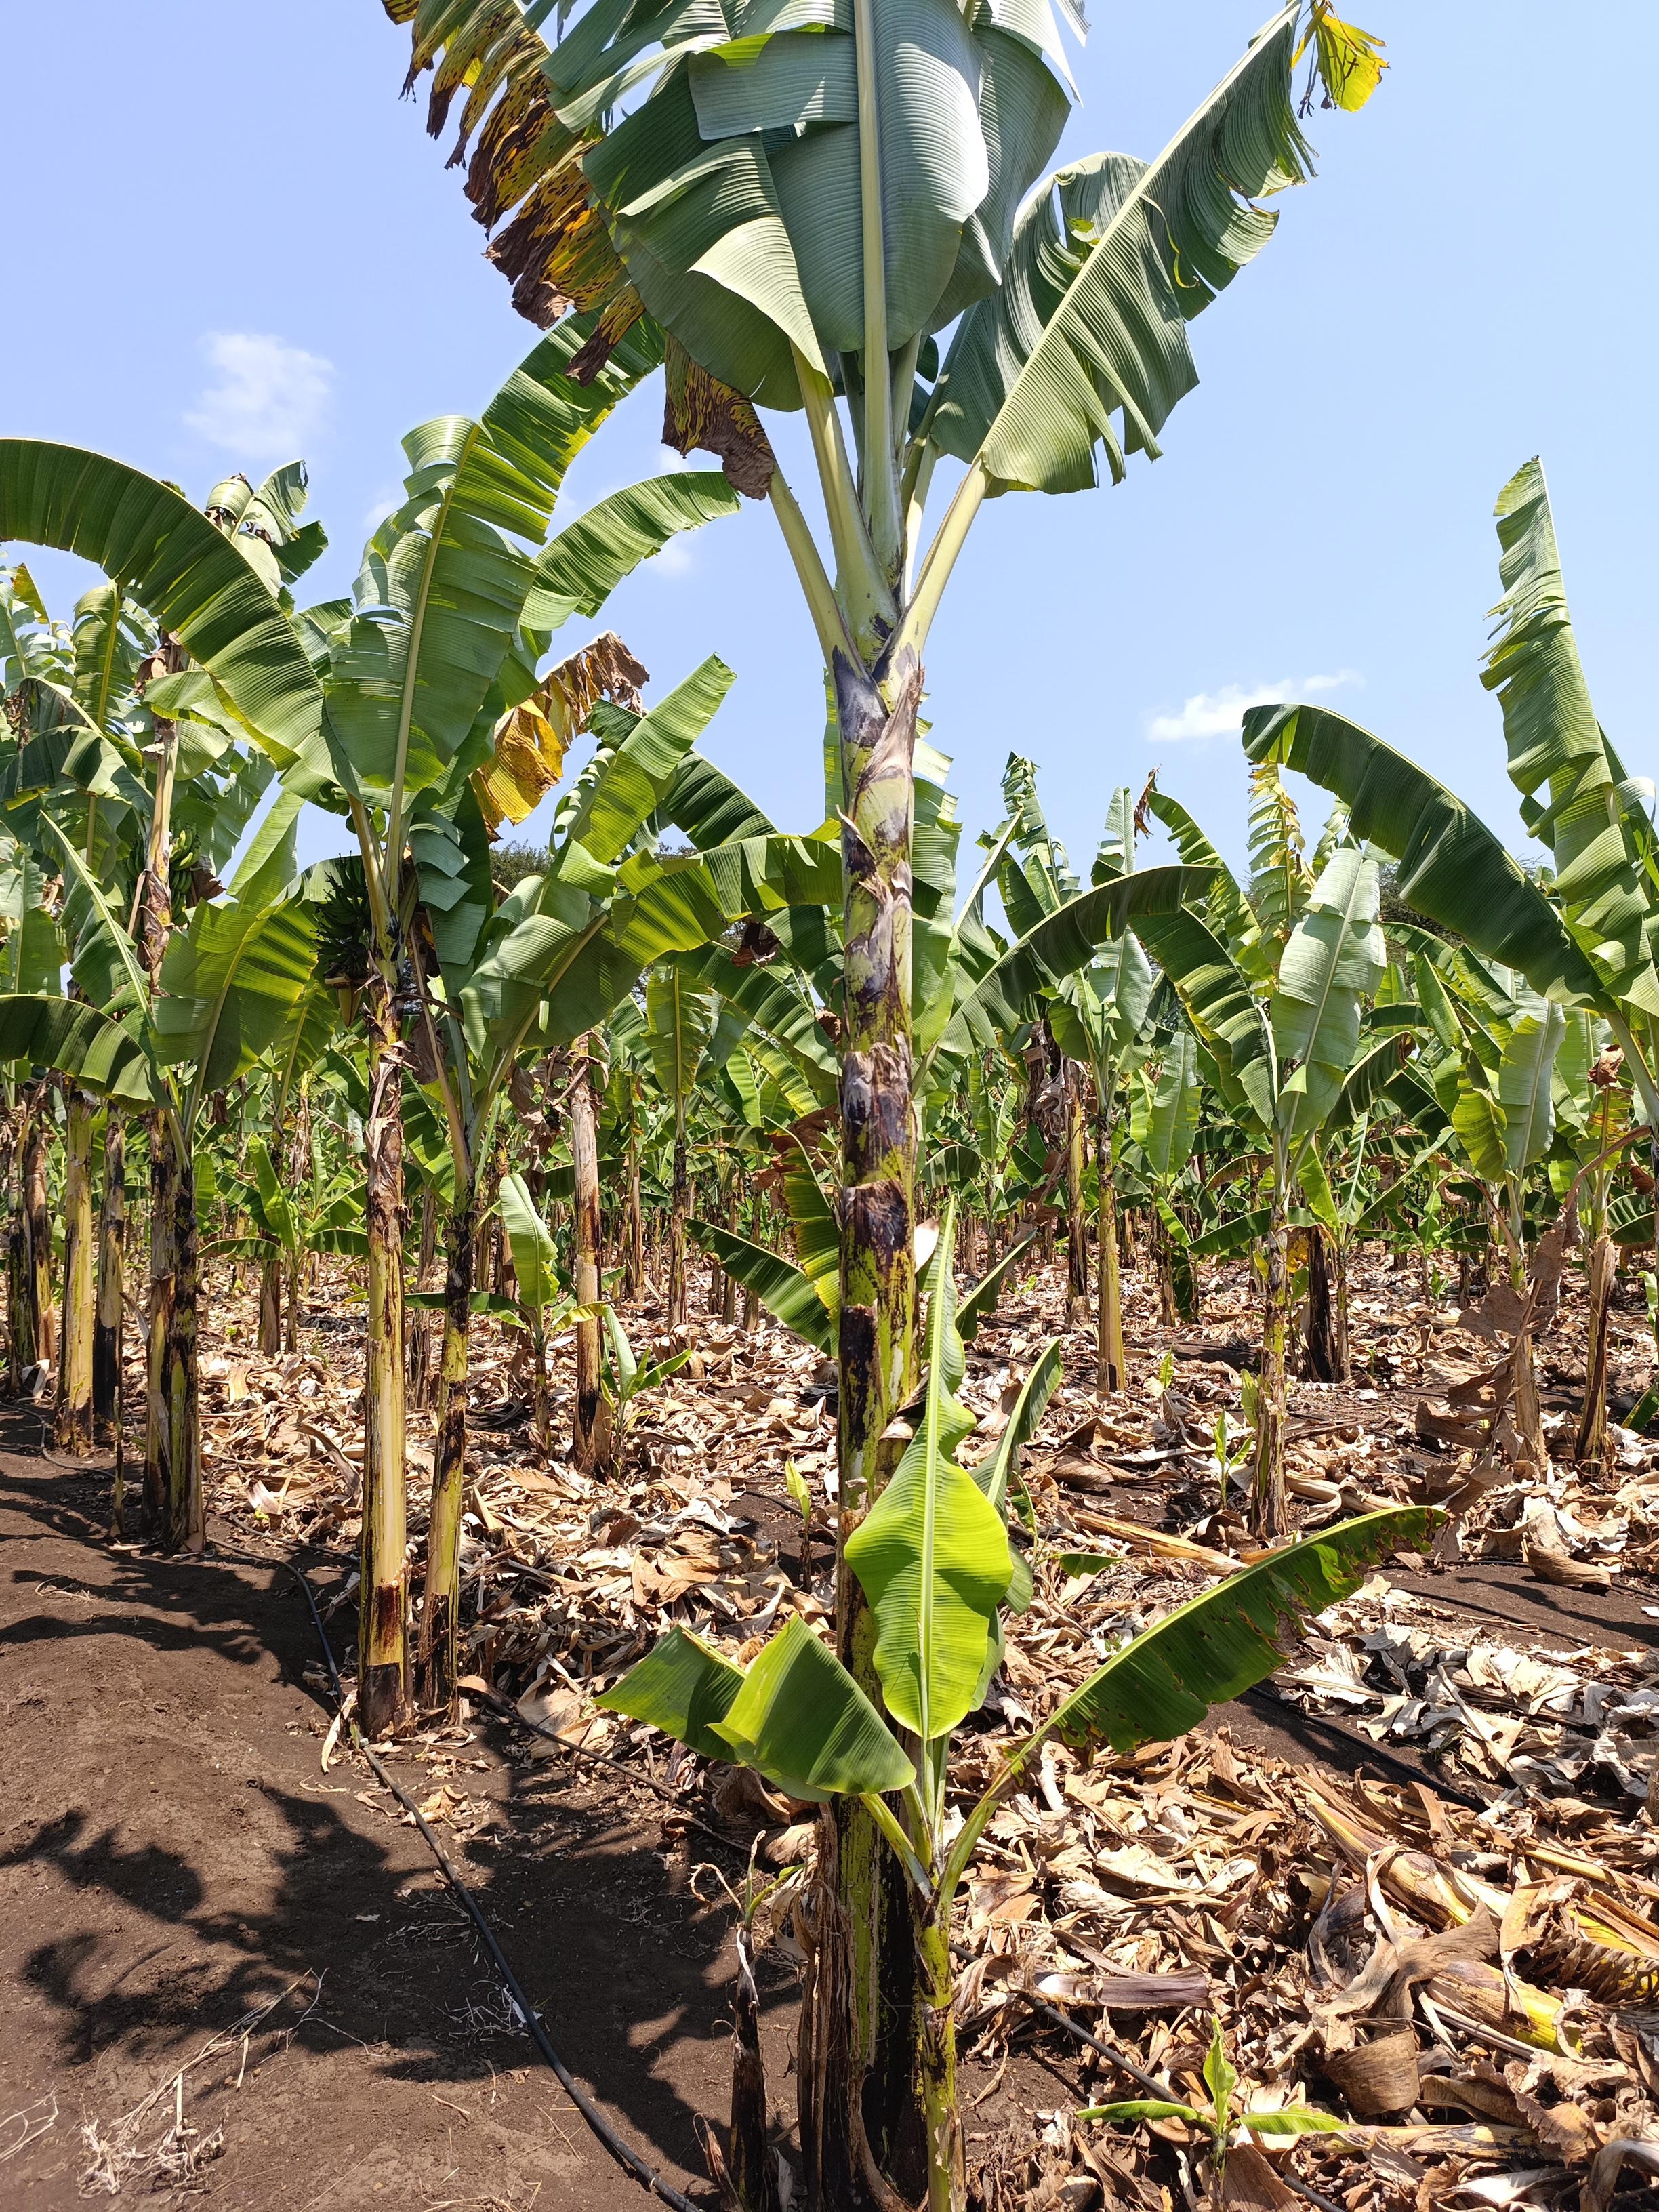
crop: banana
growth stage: vegetative
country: Tanzania
